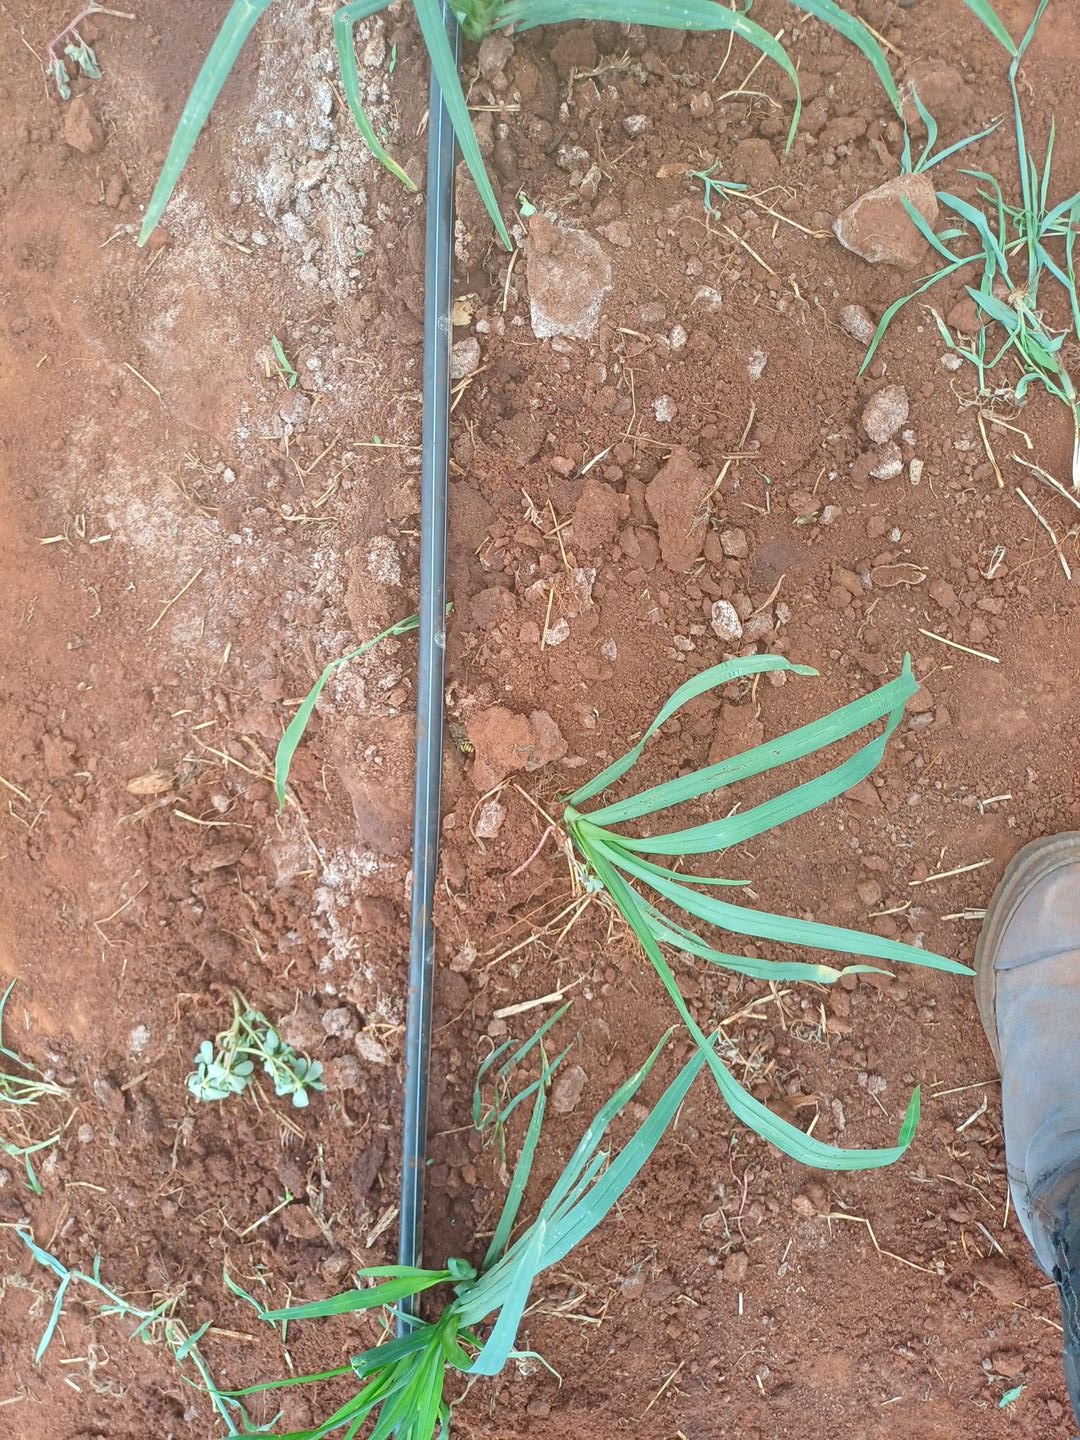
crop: finger millet
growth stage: vegetative
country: Kenya
